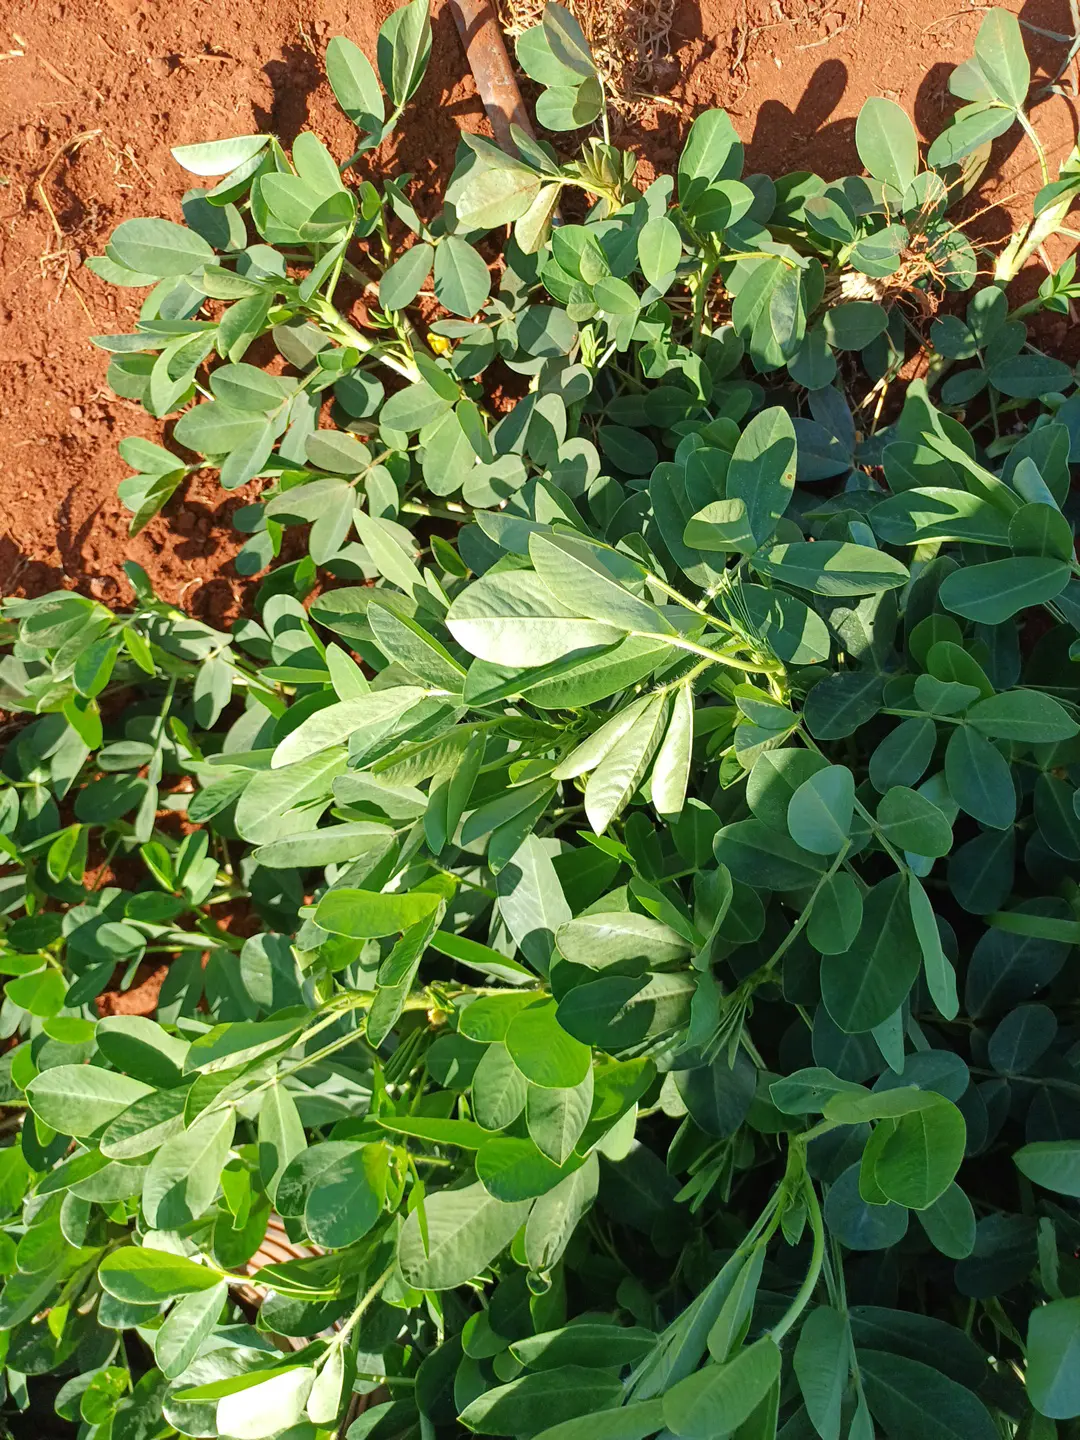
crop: groundnut
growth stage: flowering
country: Kenya
